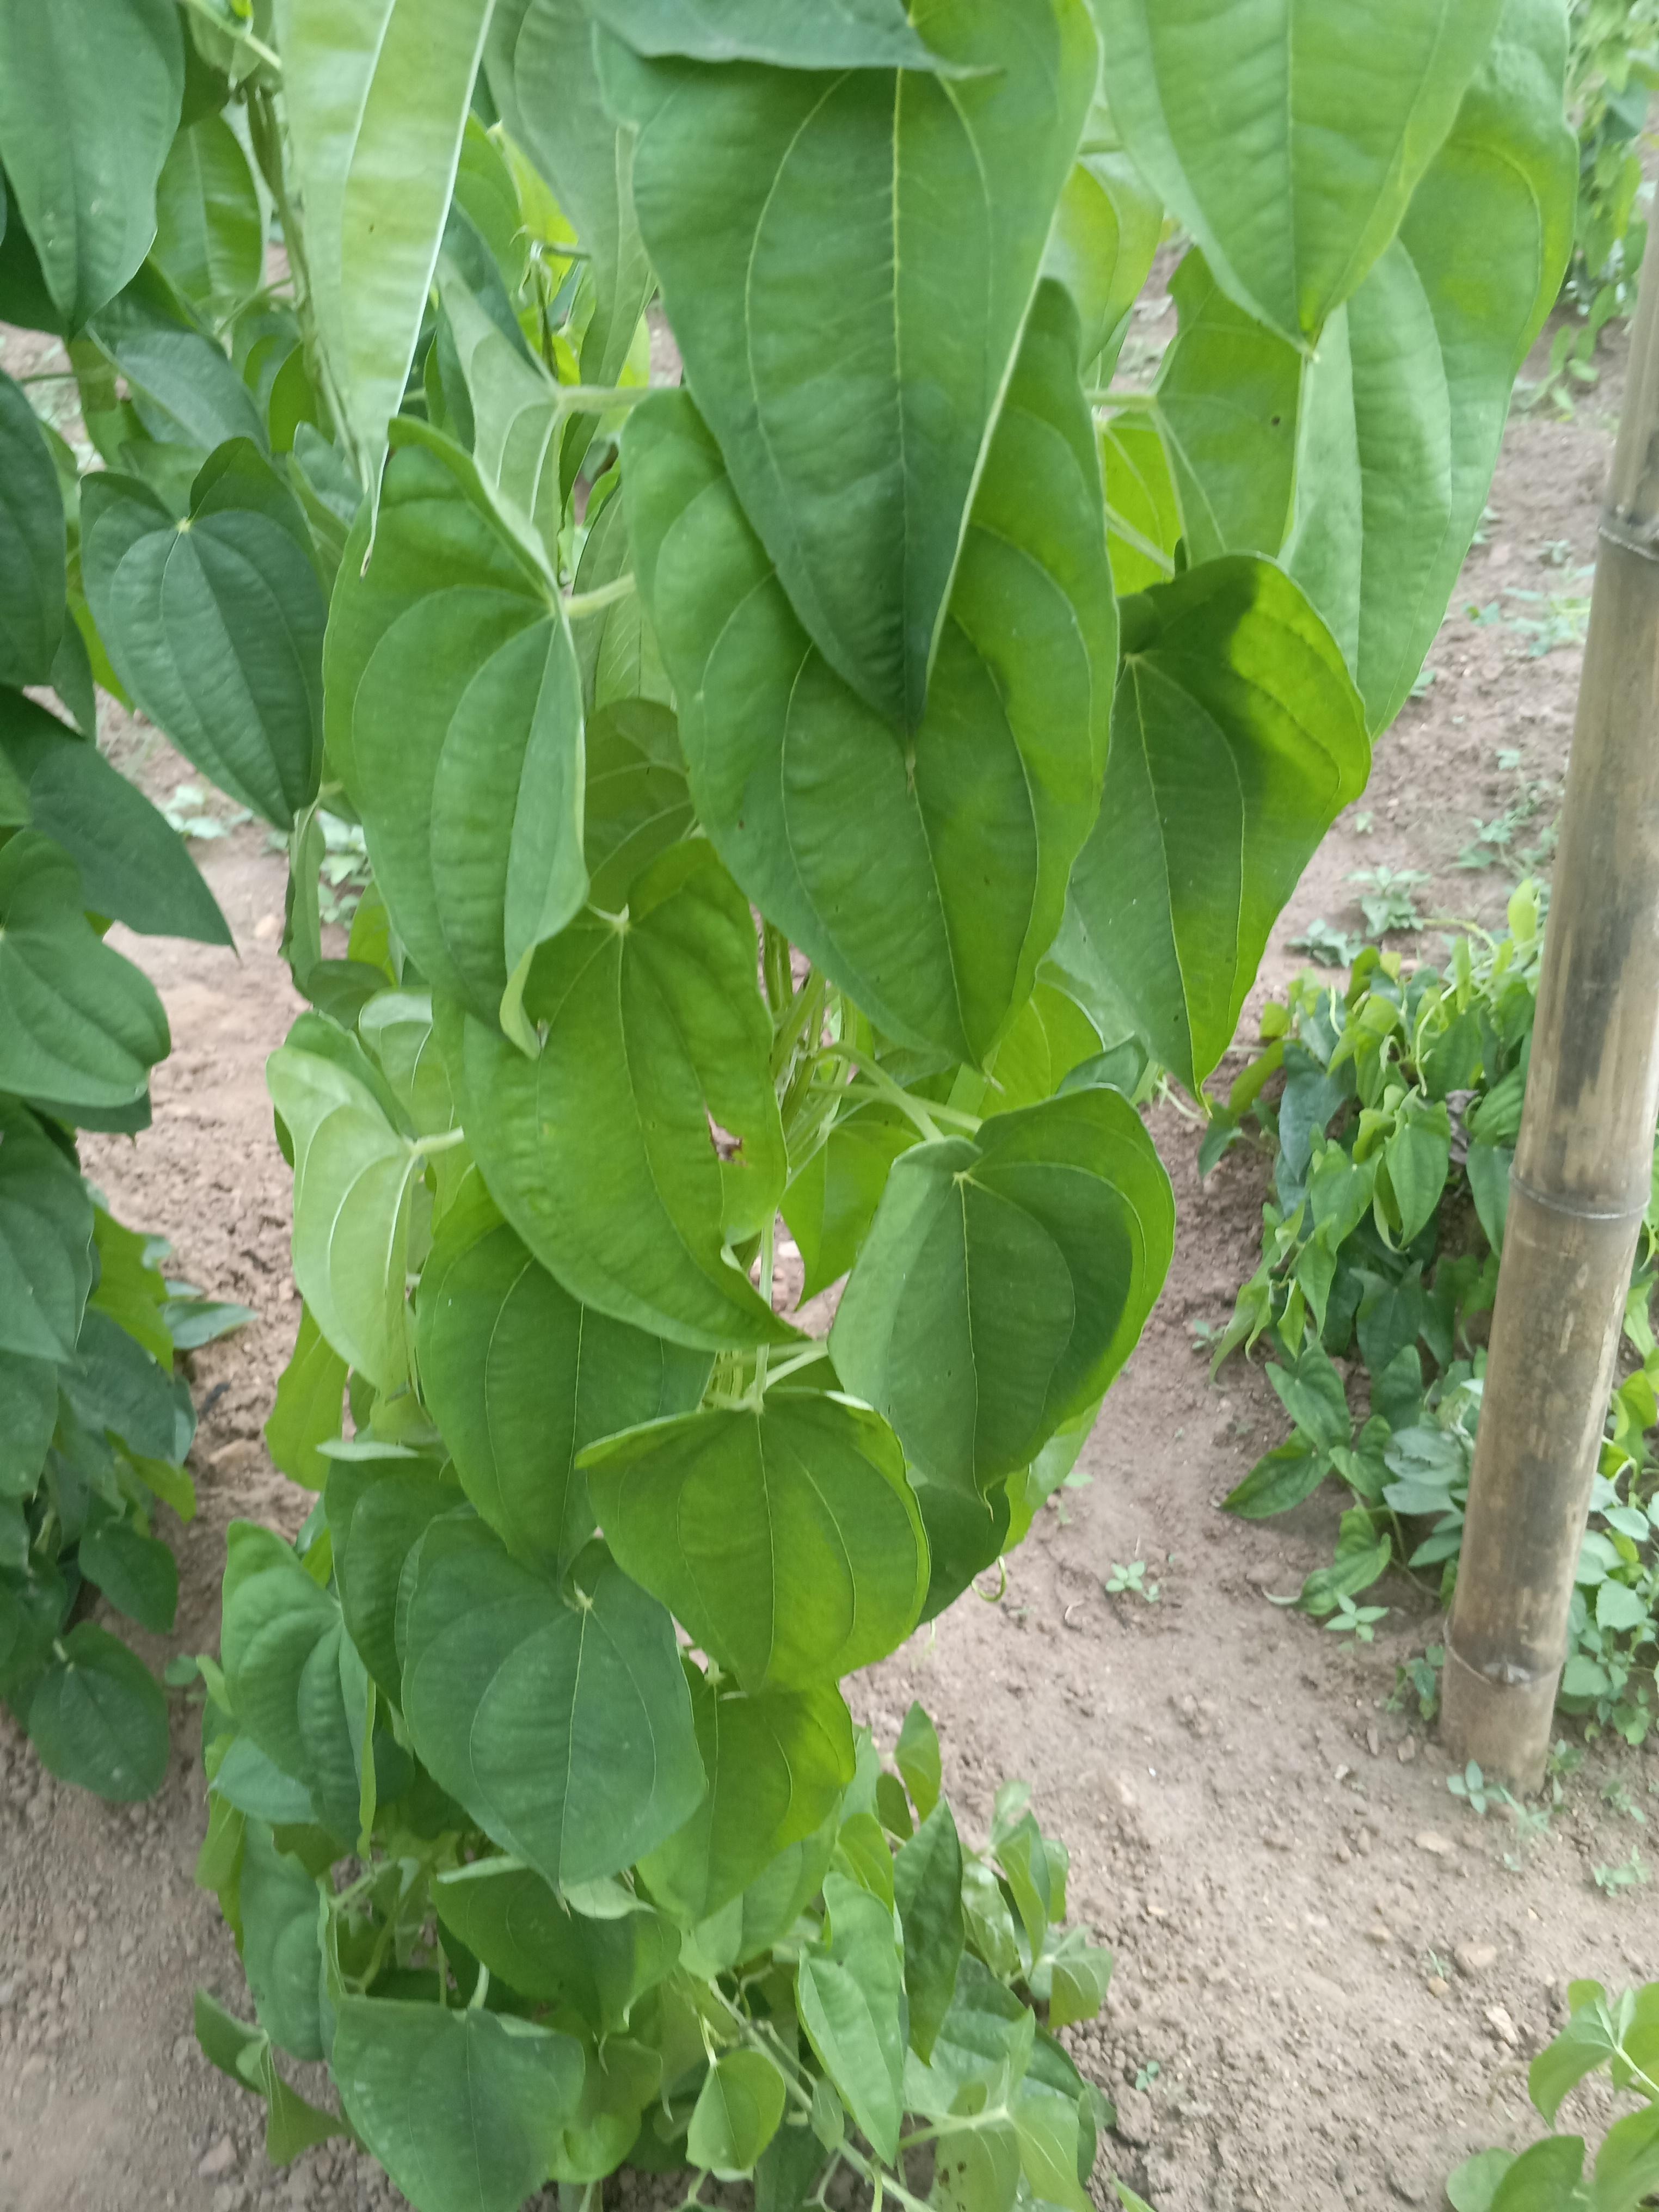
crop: yam
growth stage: vegetative
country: Nigeria
